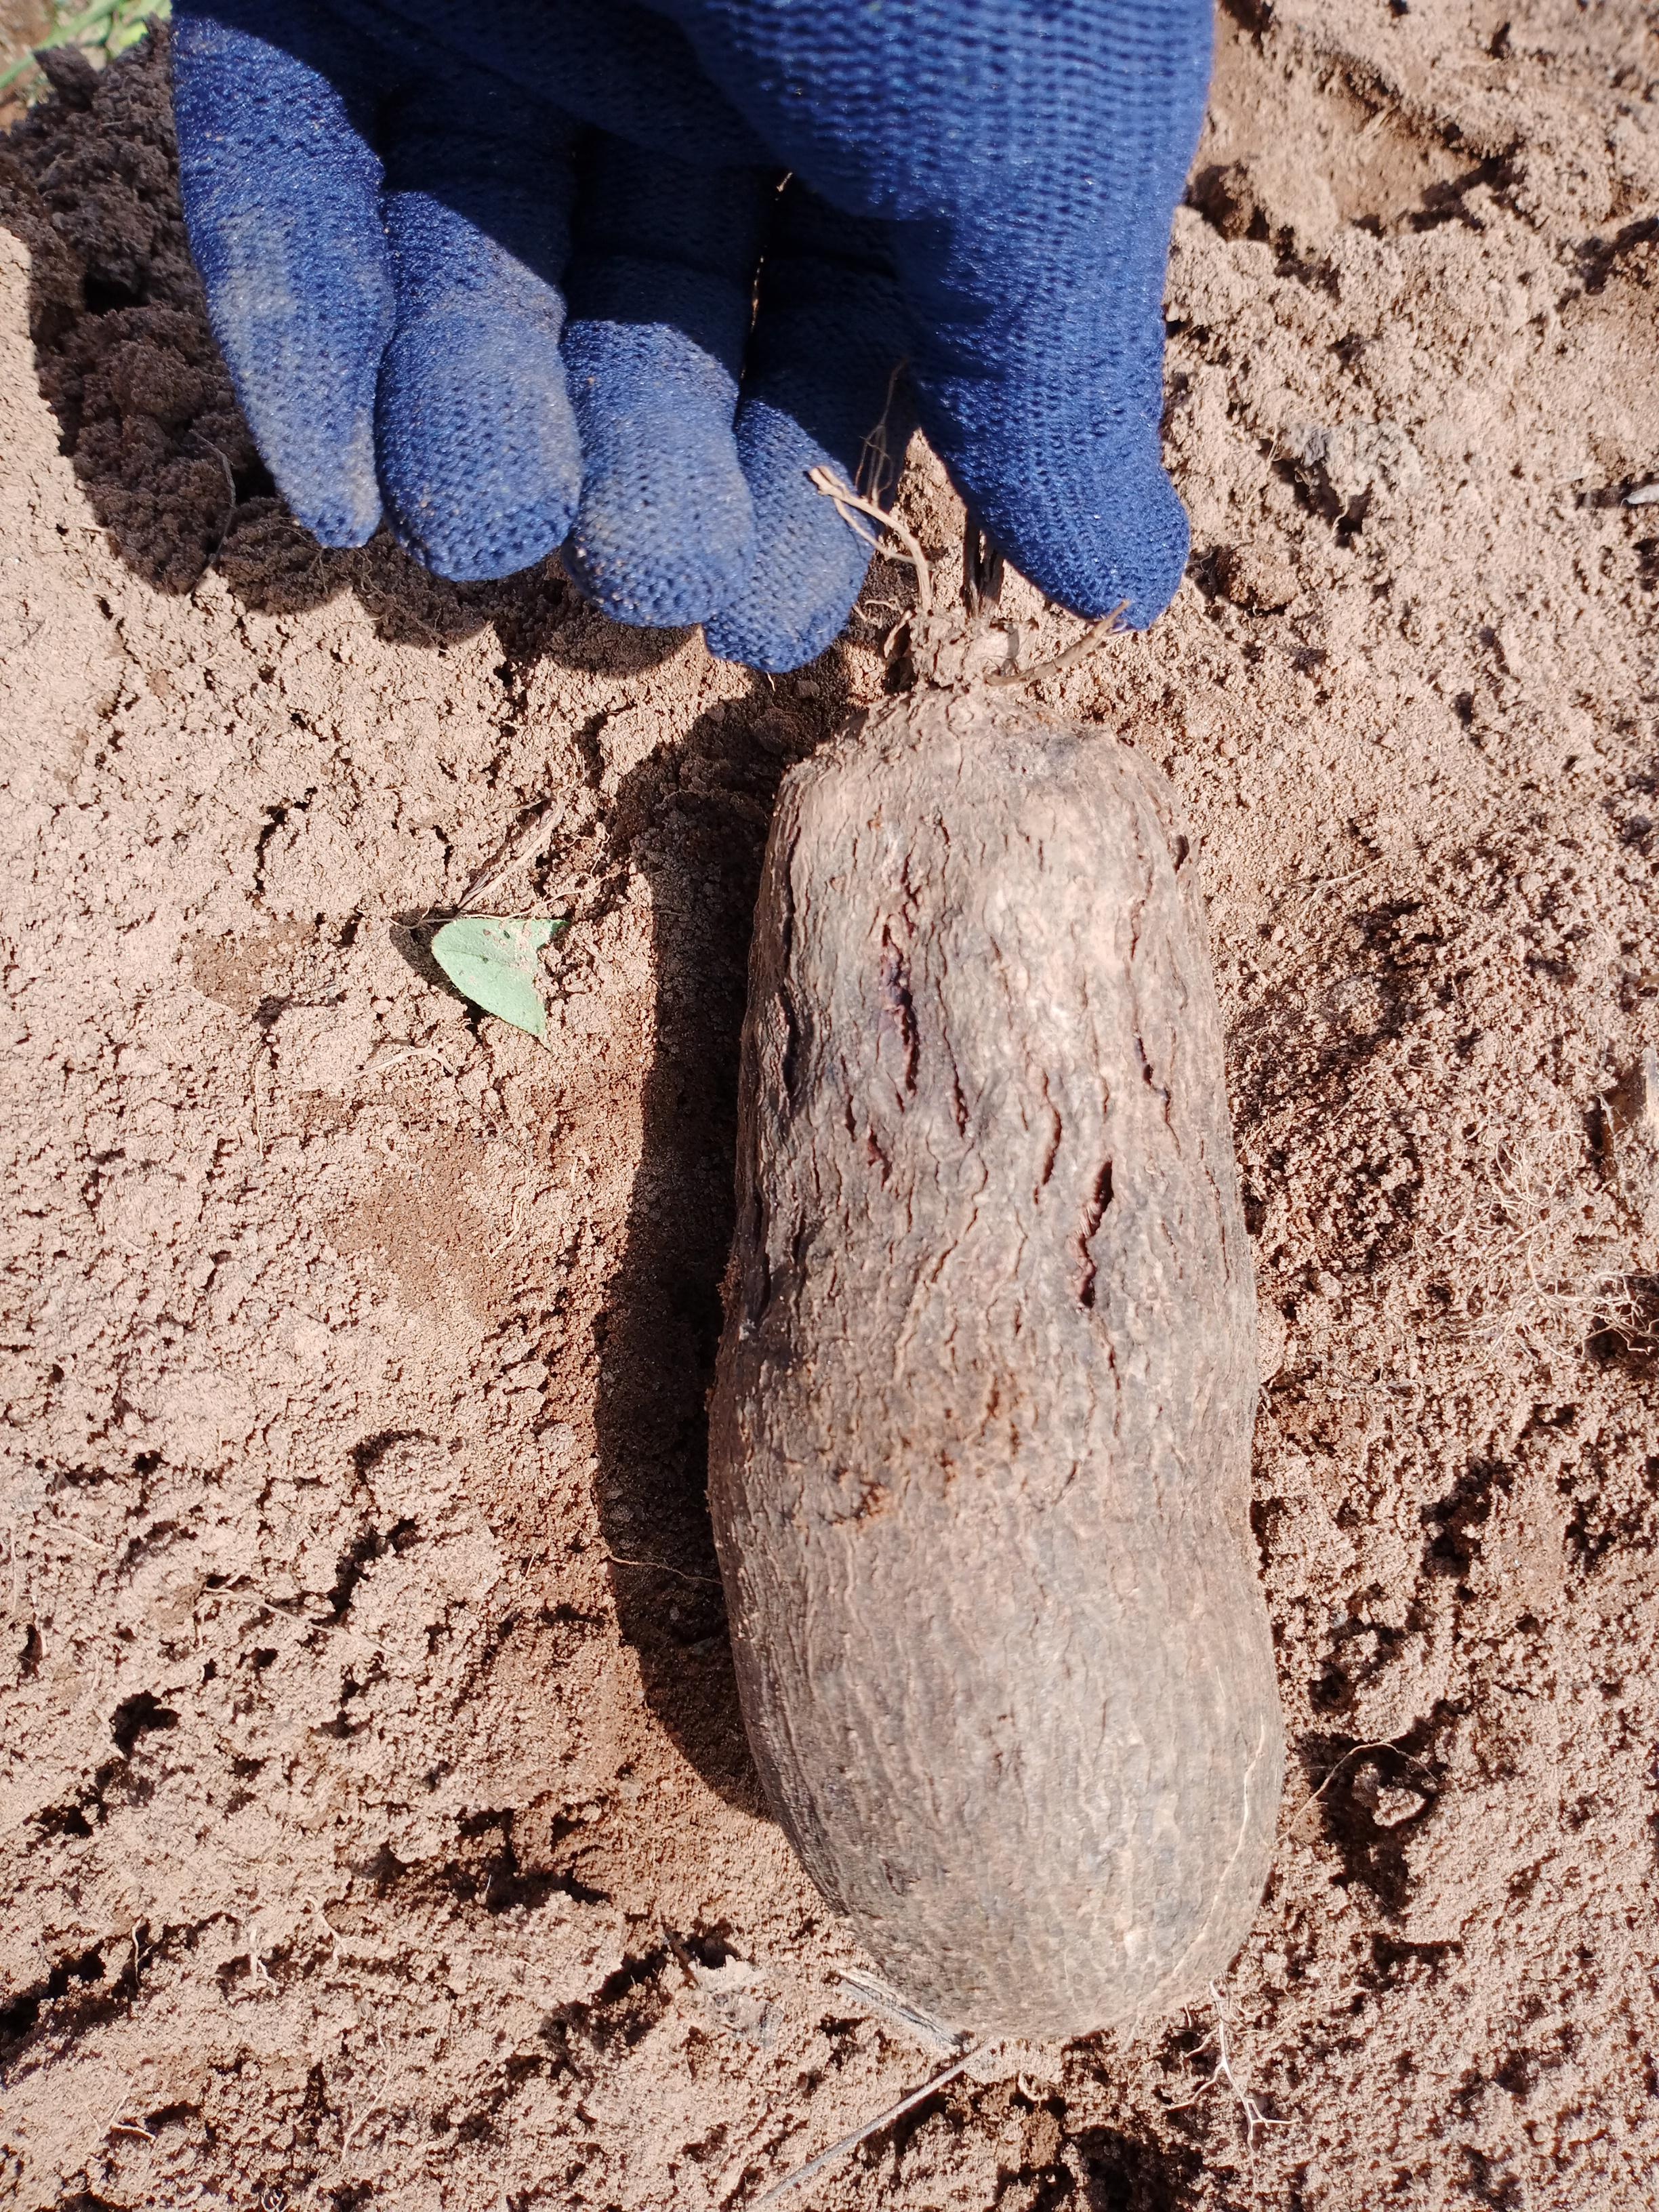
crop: yam
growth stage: harvest
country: Nigeria
